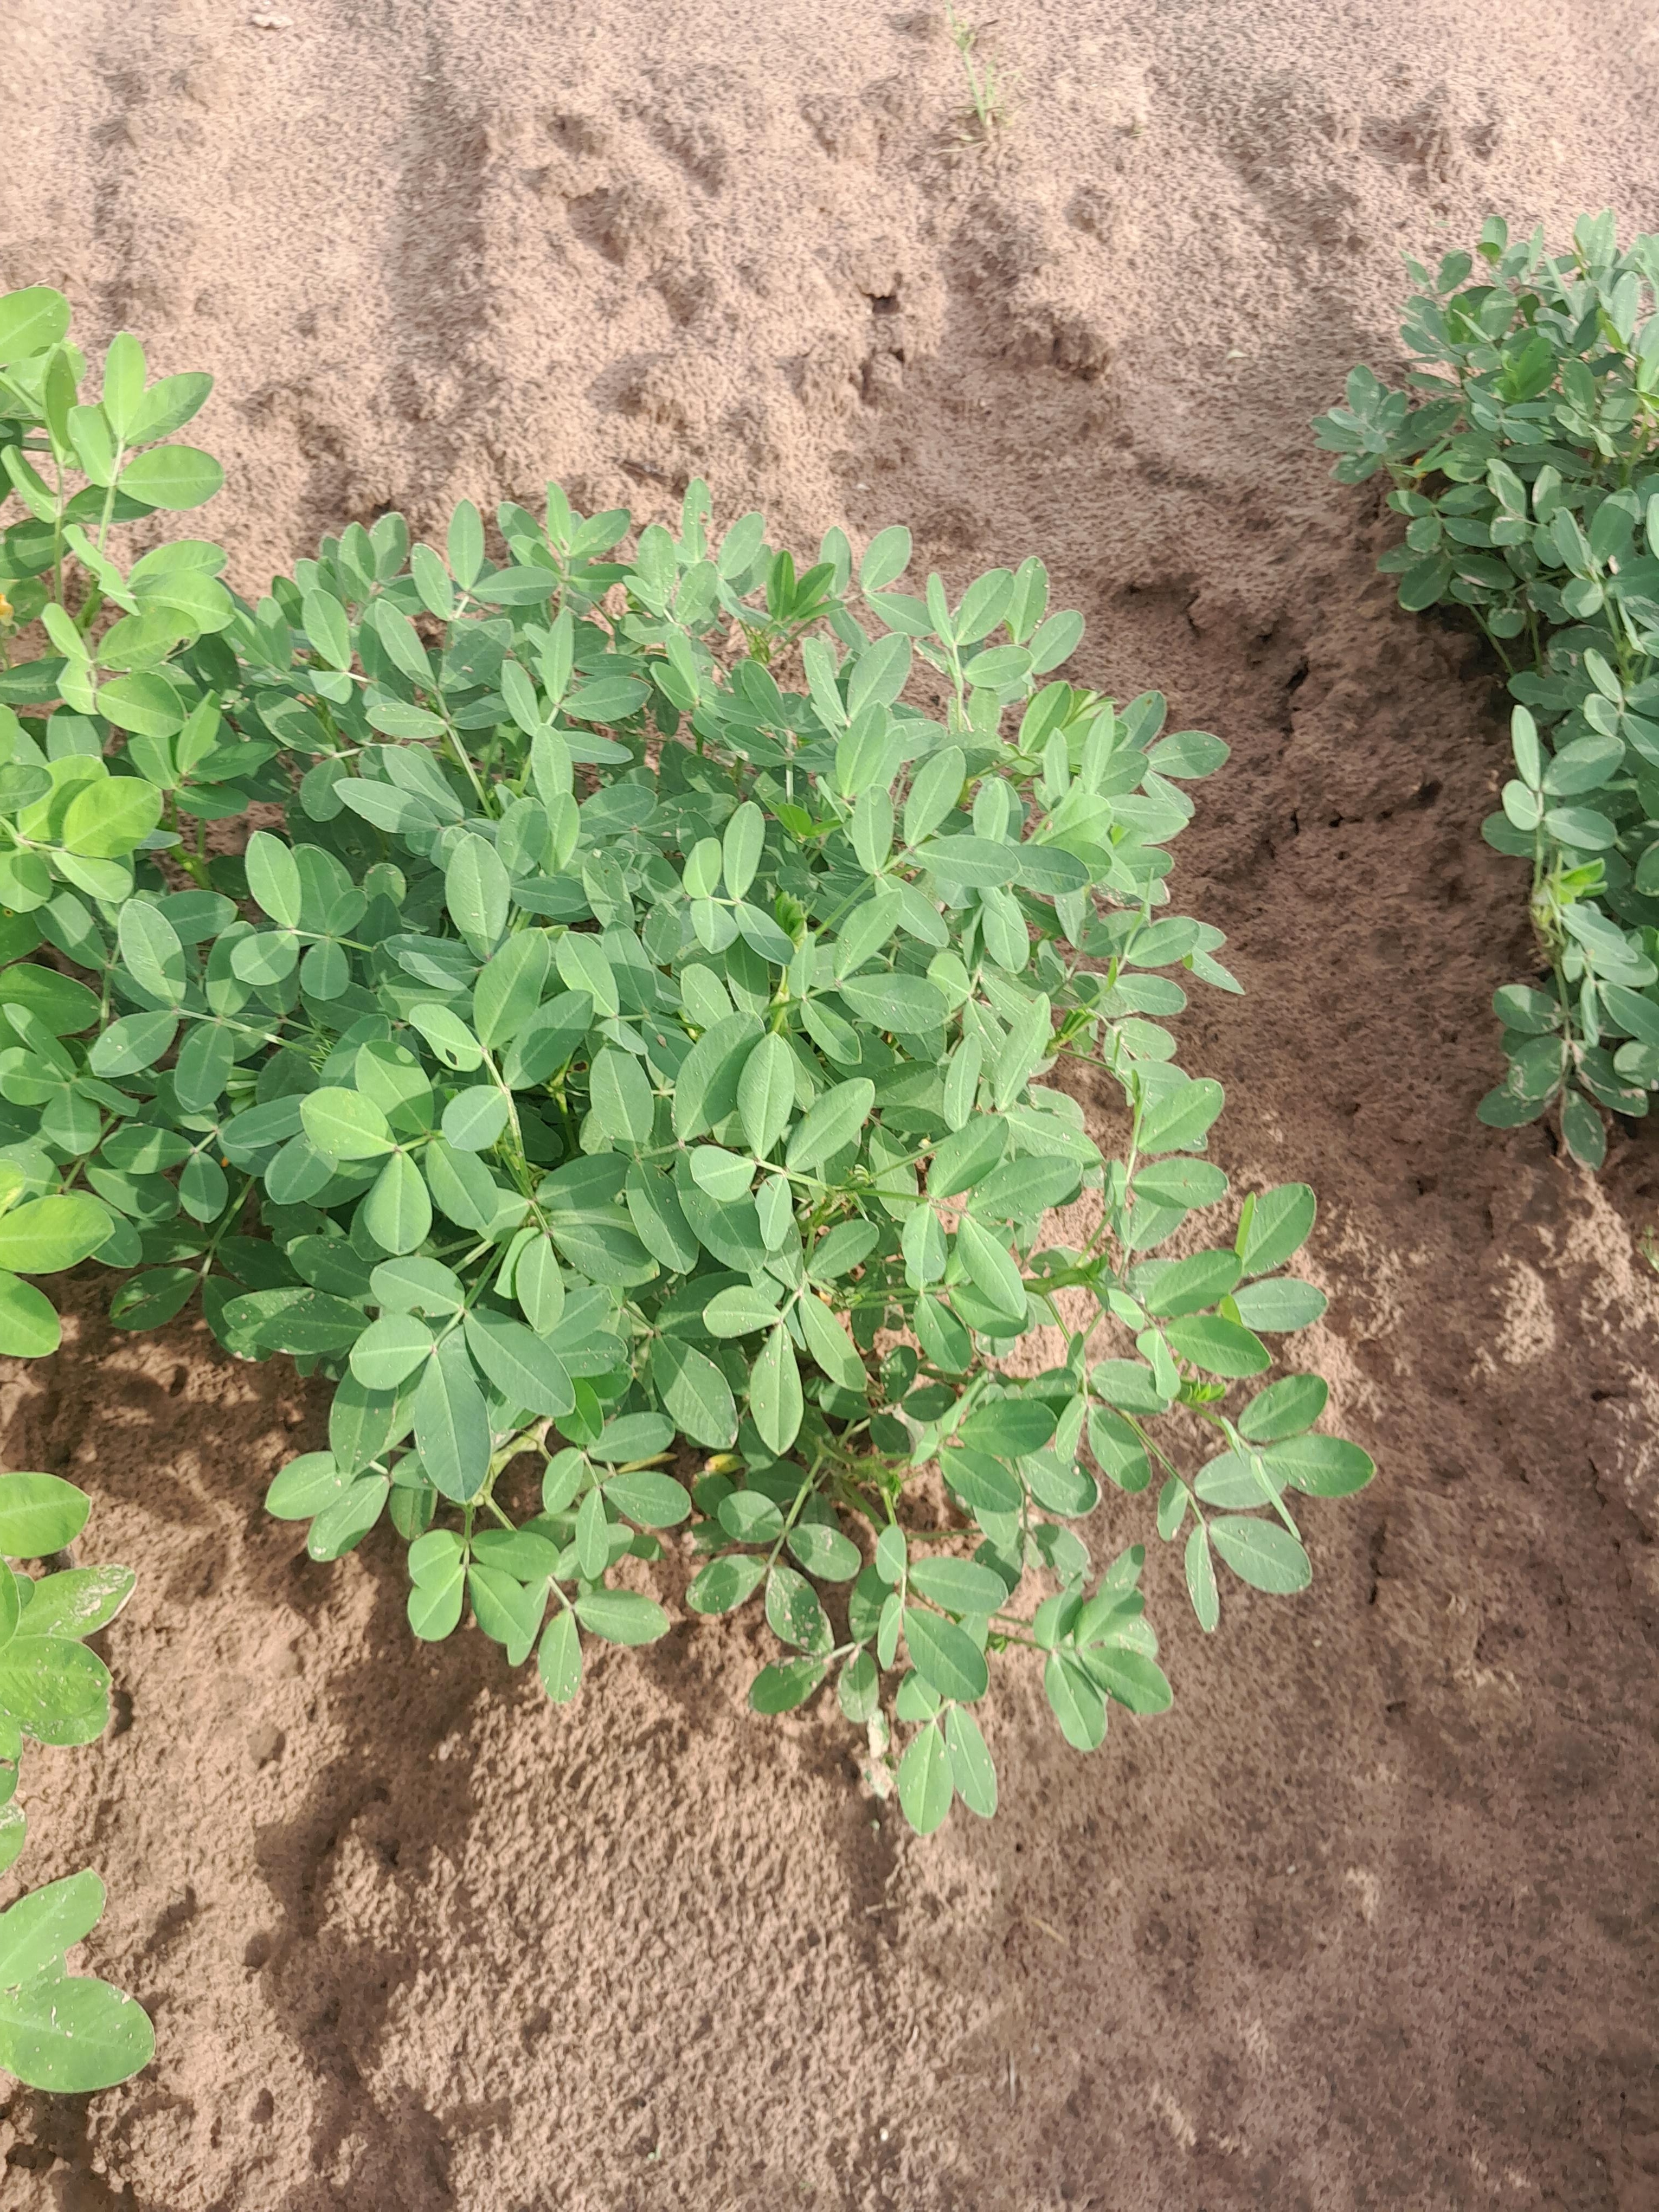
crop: groundnut
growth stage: flowering
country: Senegal
